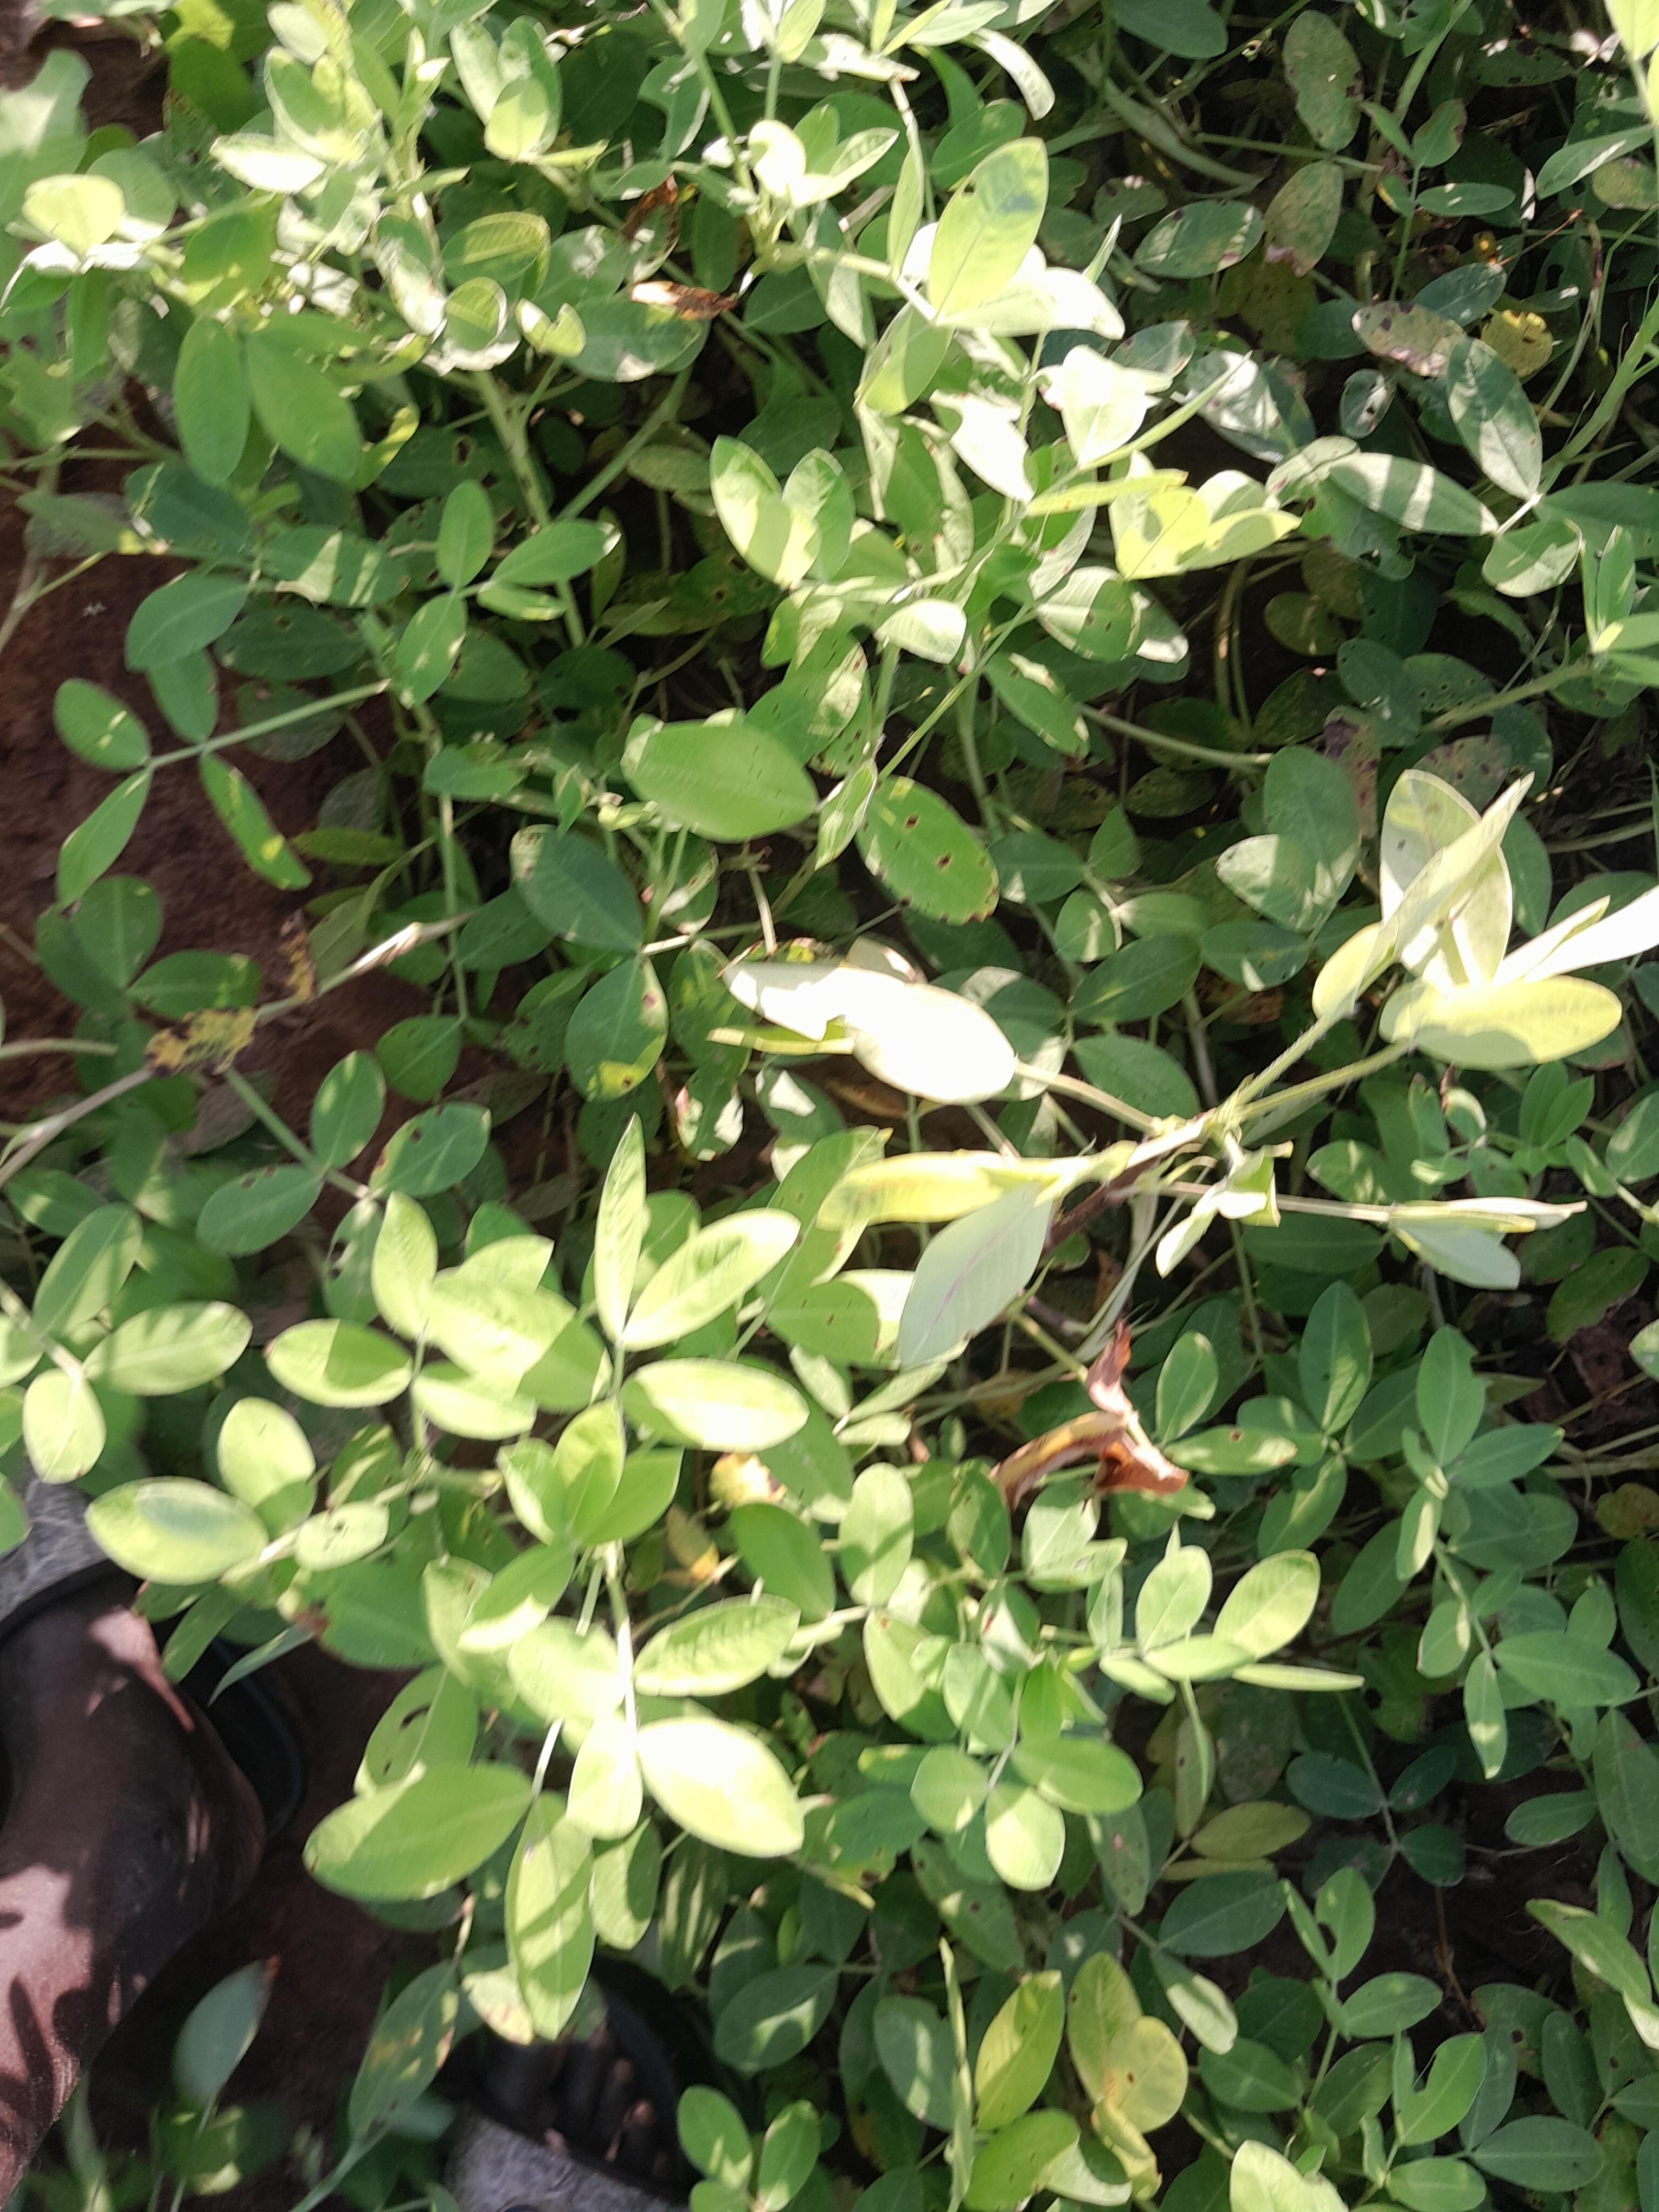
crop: groundnut
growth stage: flowering
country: Senegal
